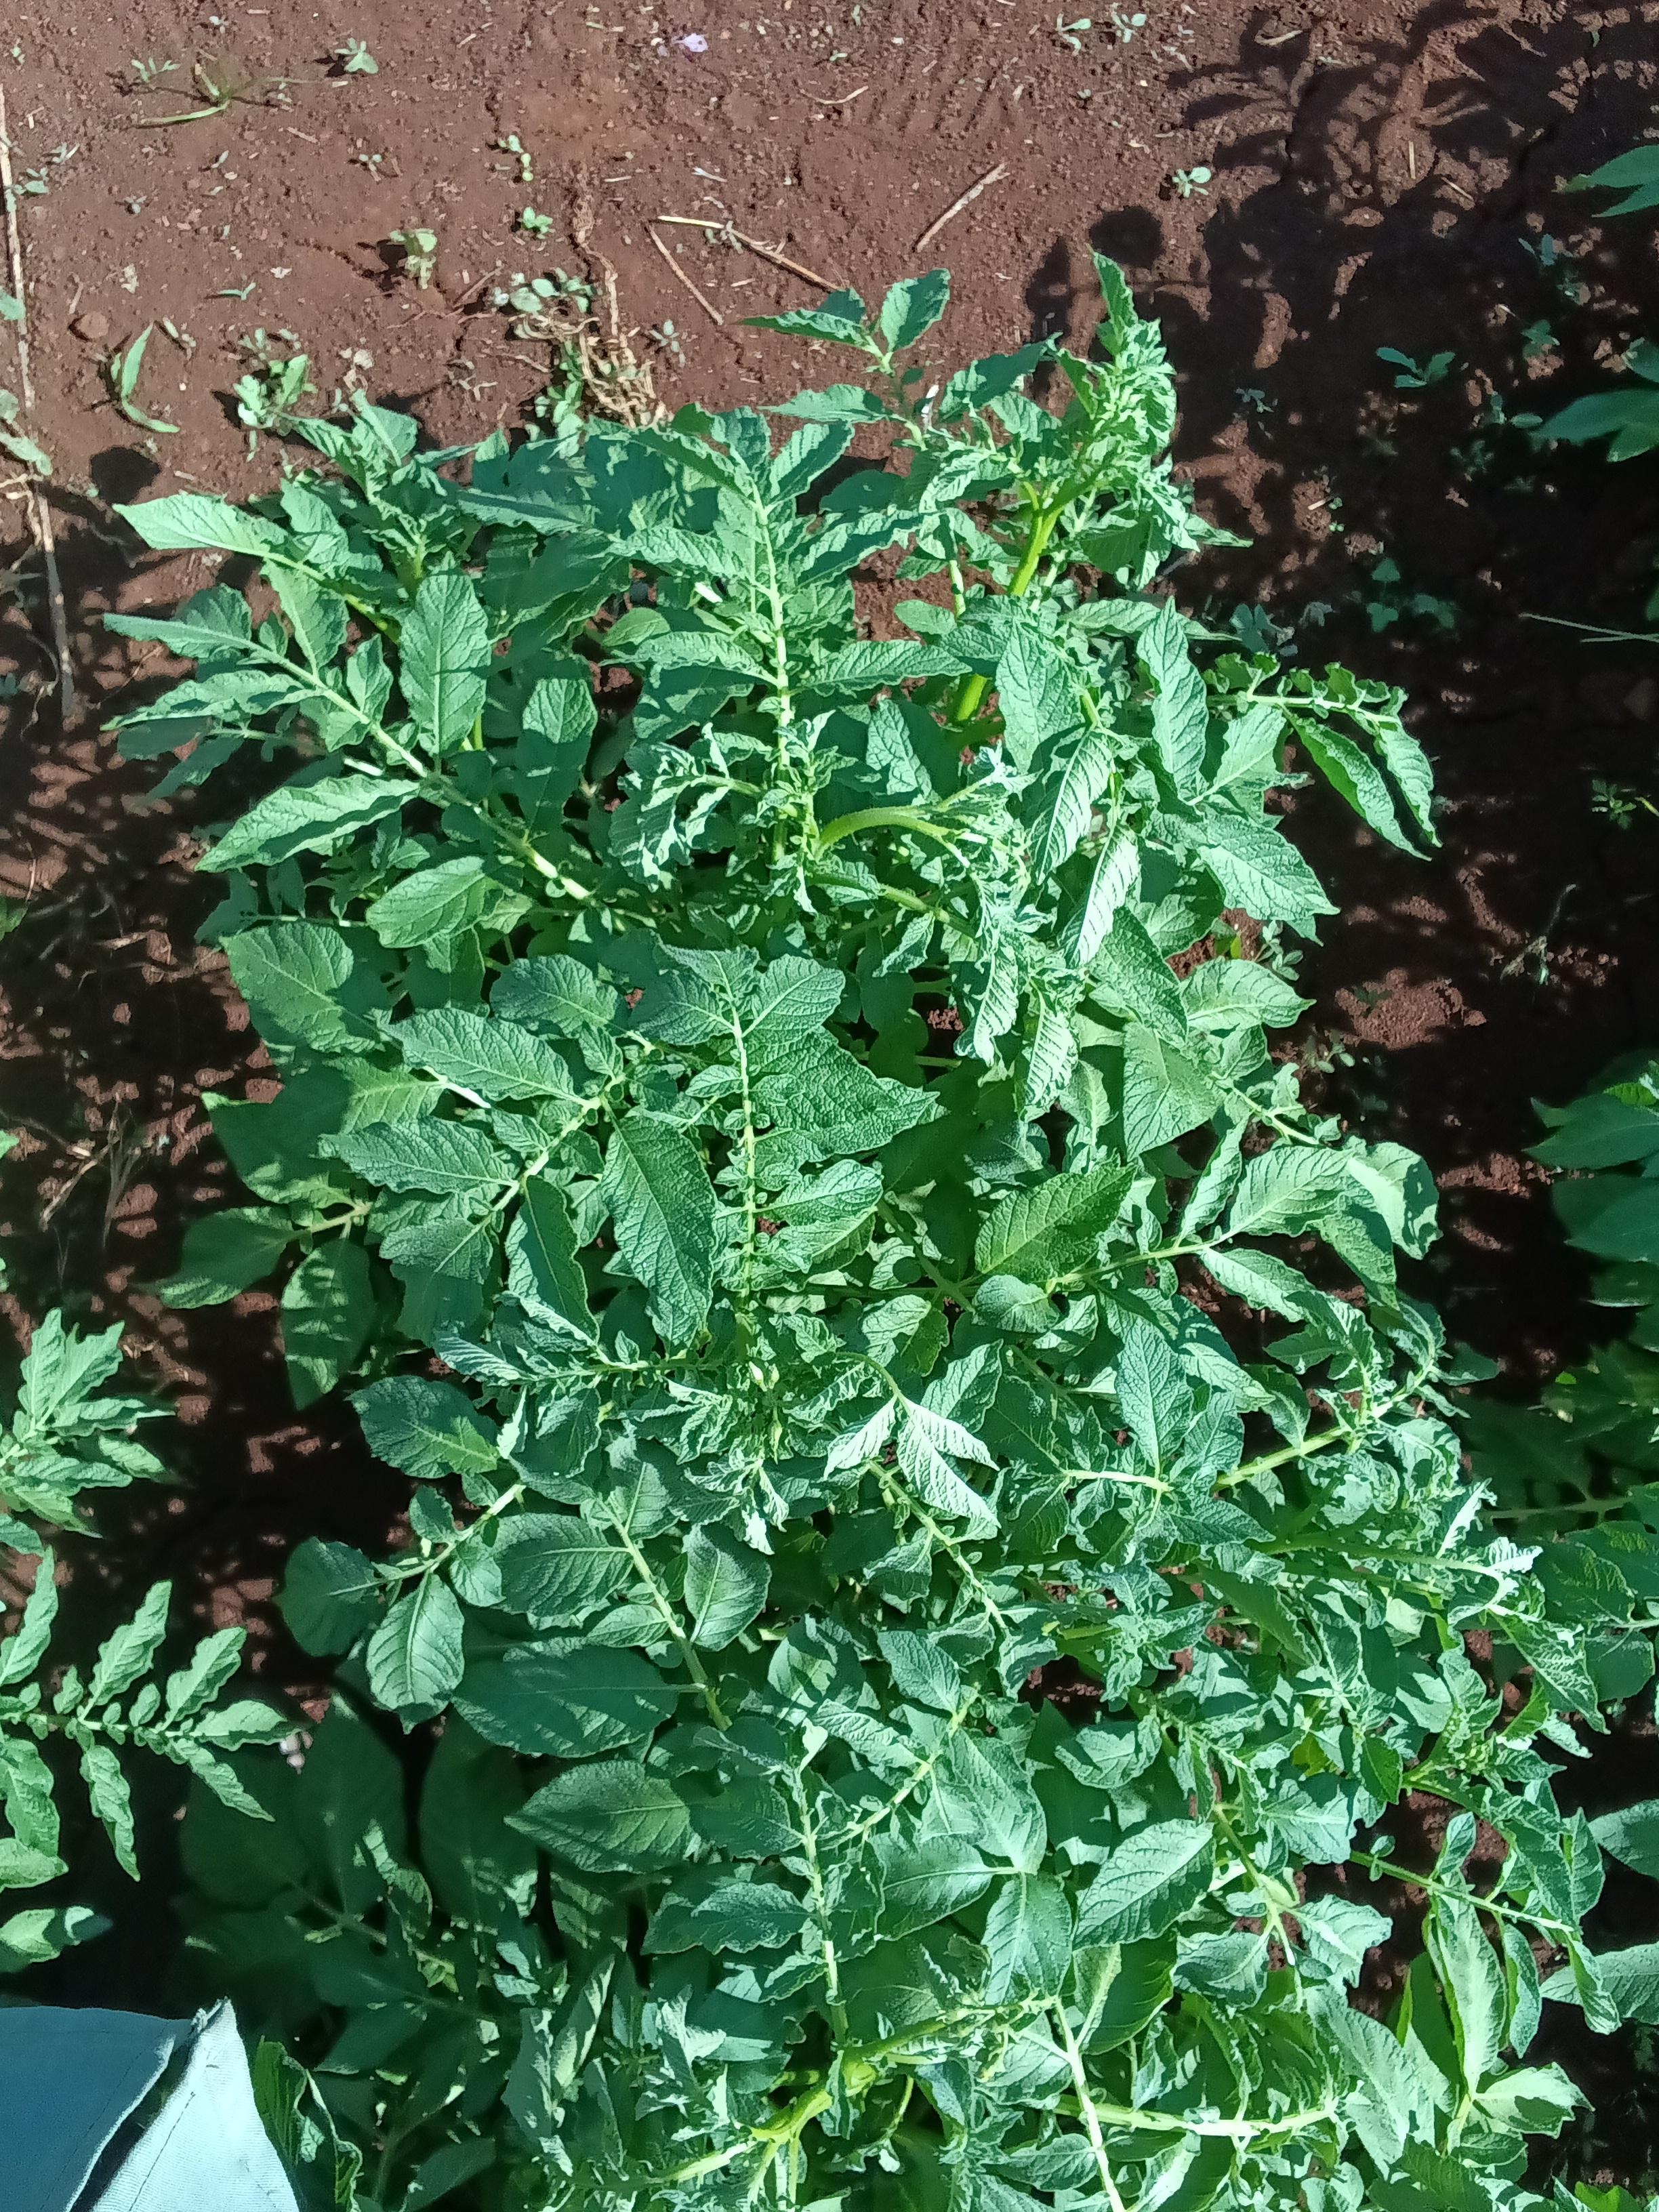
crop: potato
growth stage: vegetative
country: Kenya
